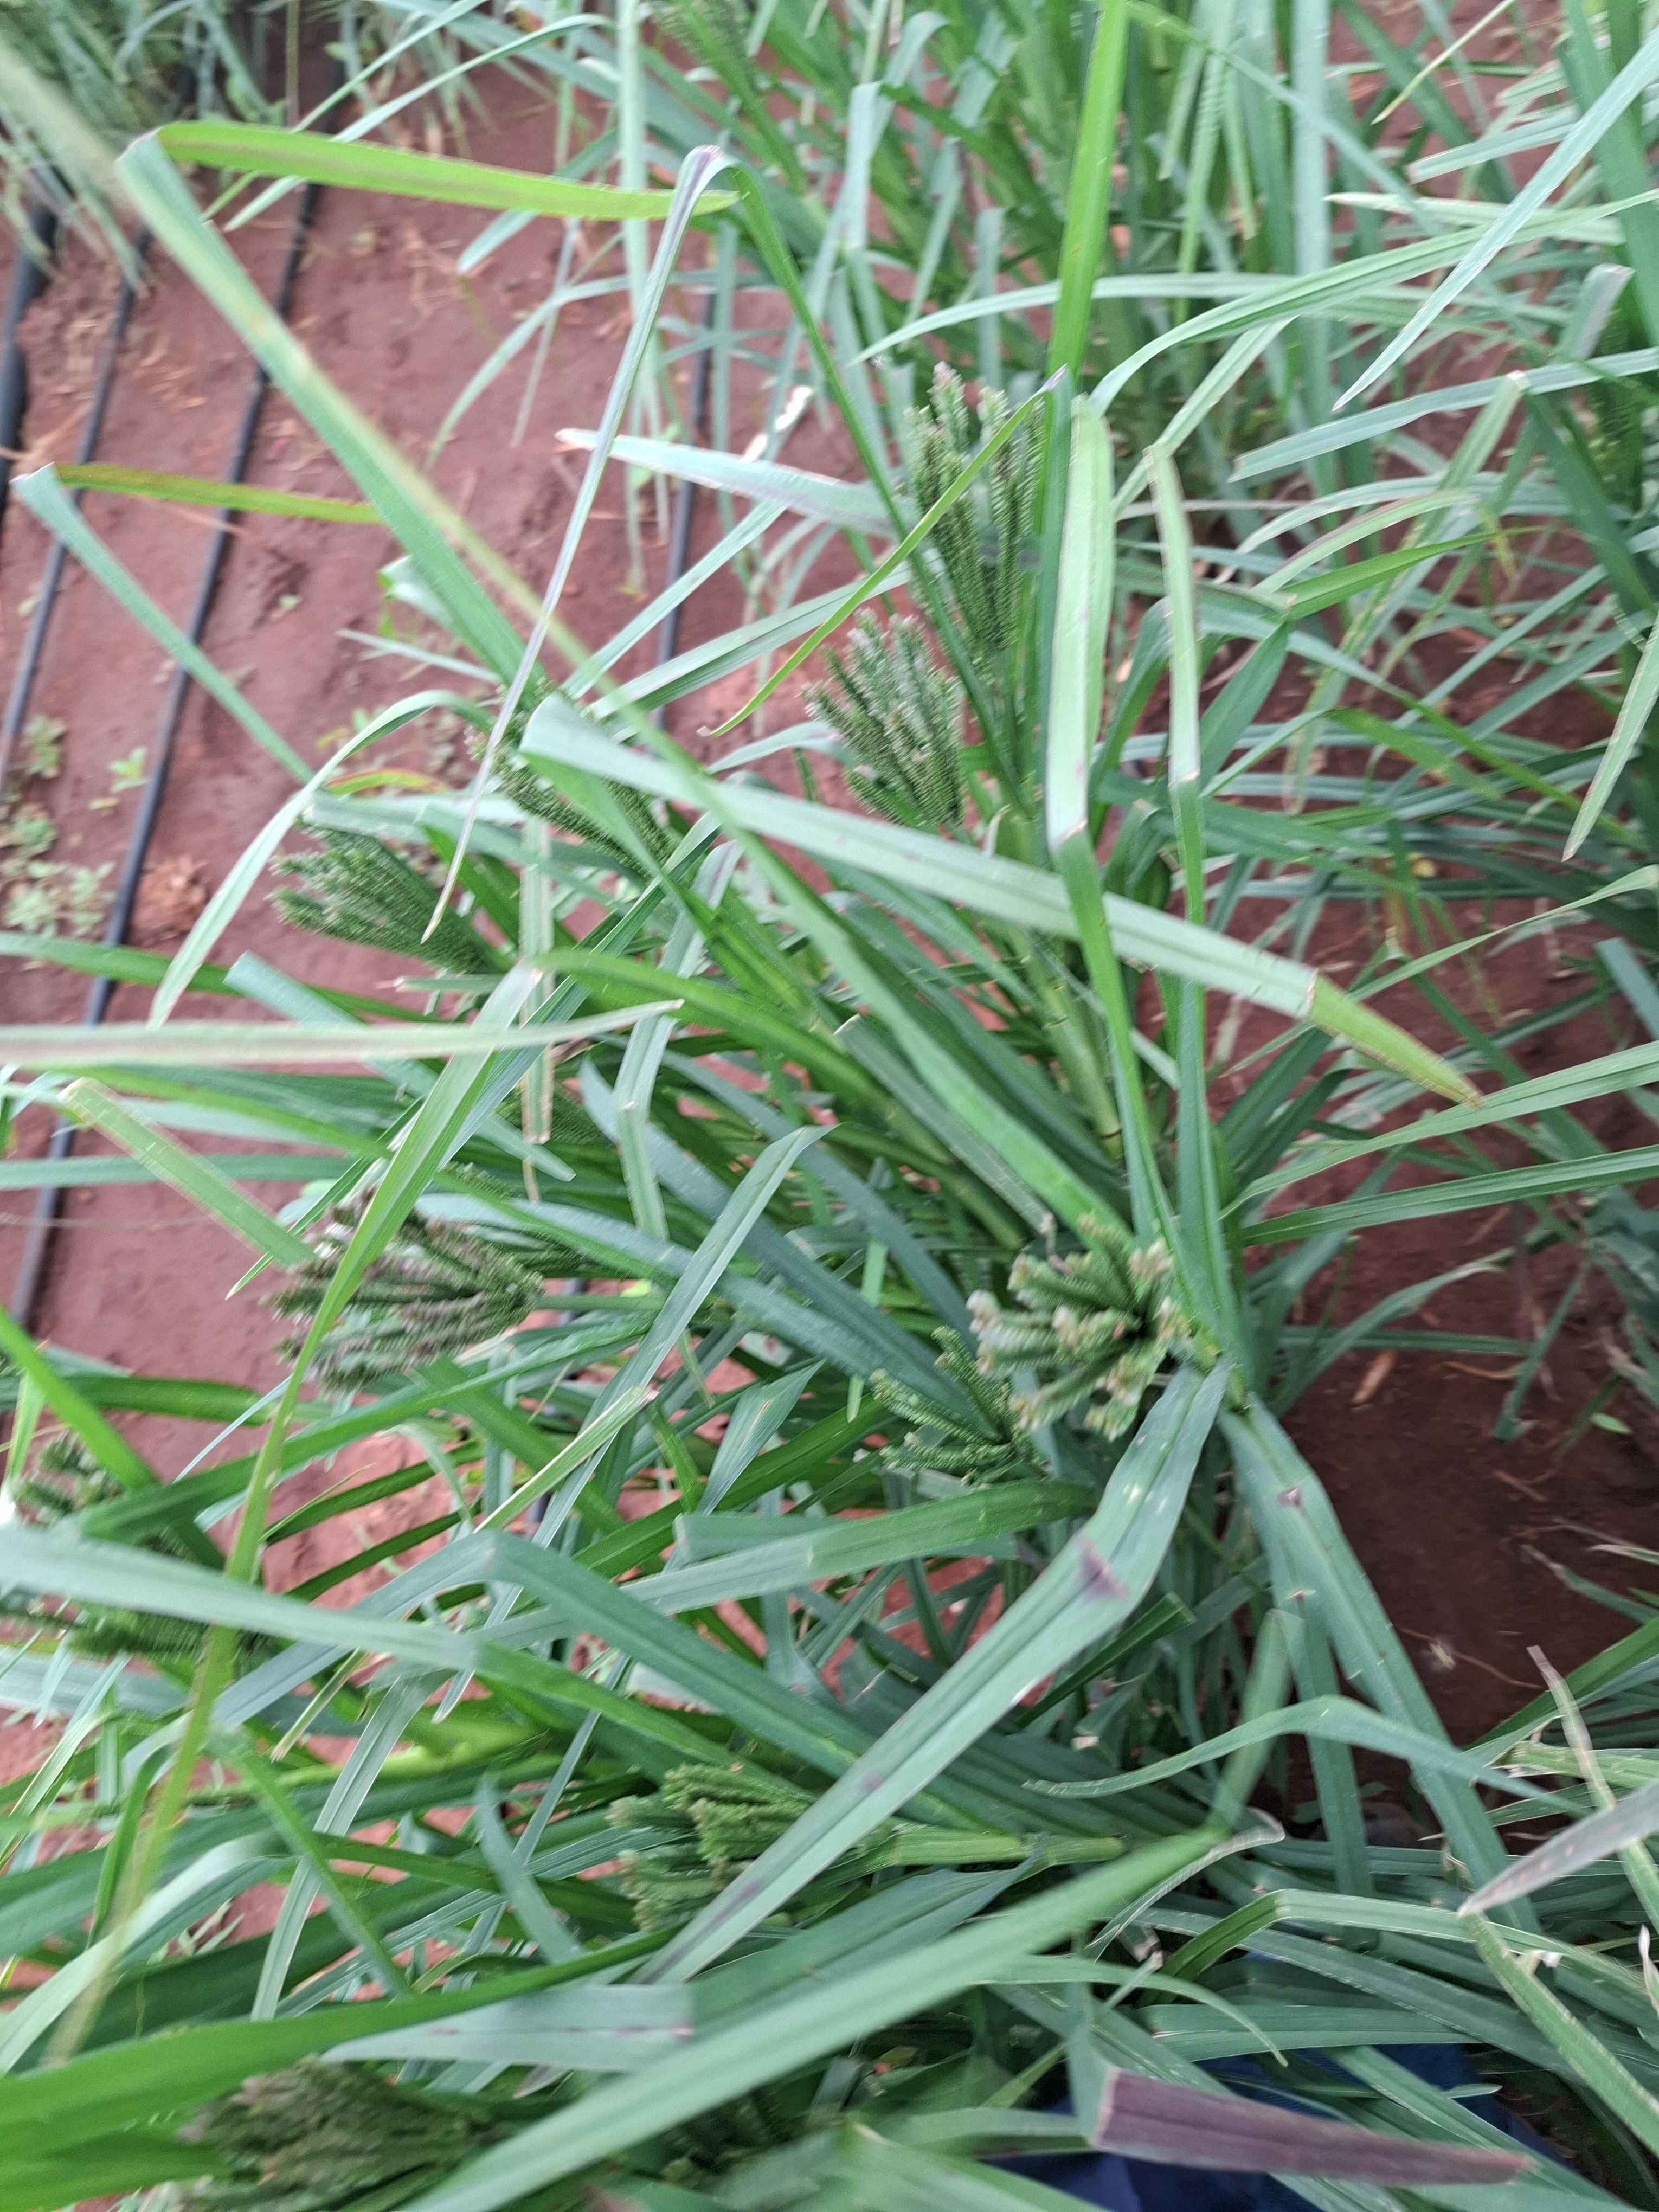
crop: finger millet
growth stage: flowering
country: Kenya
